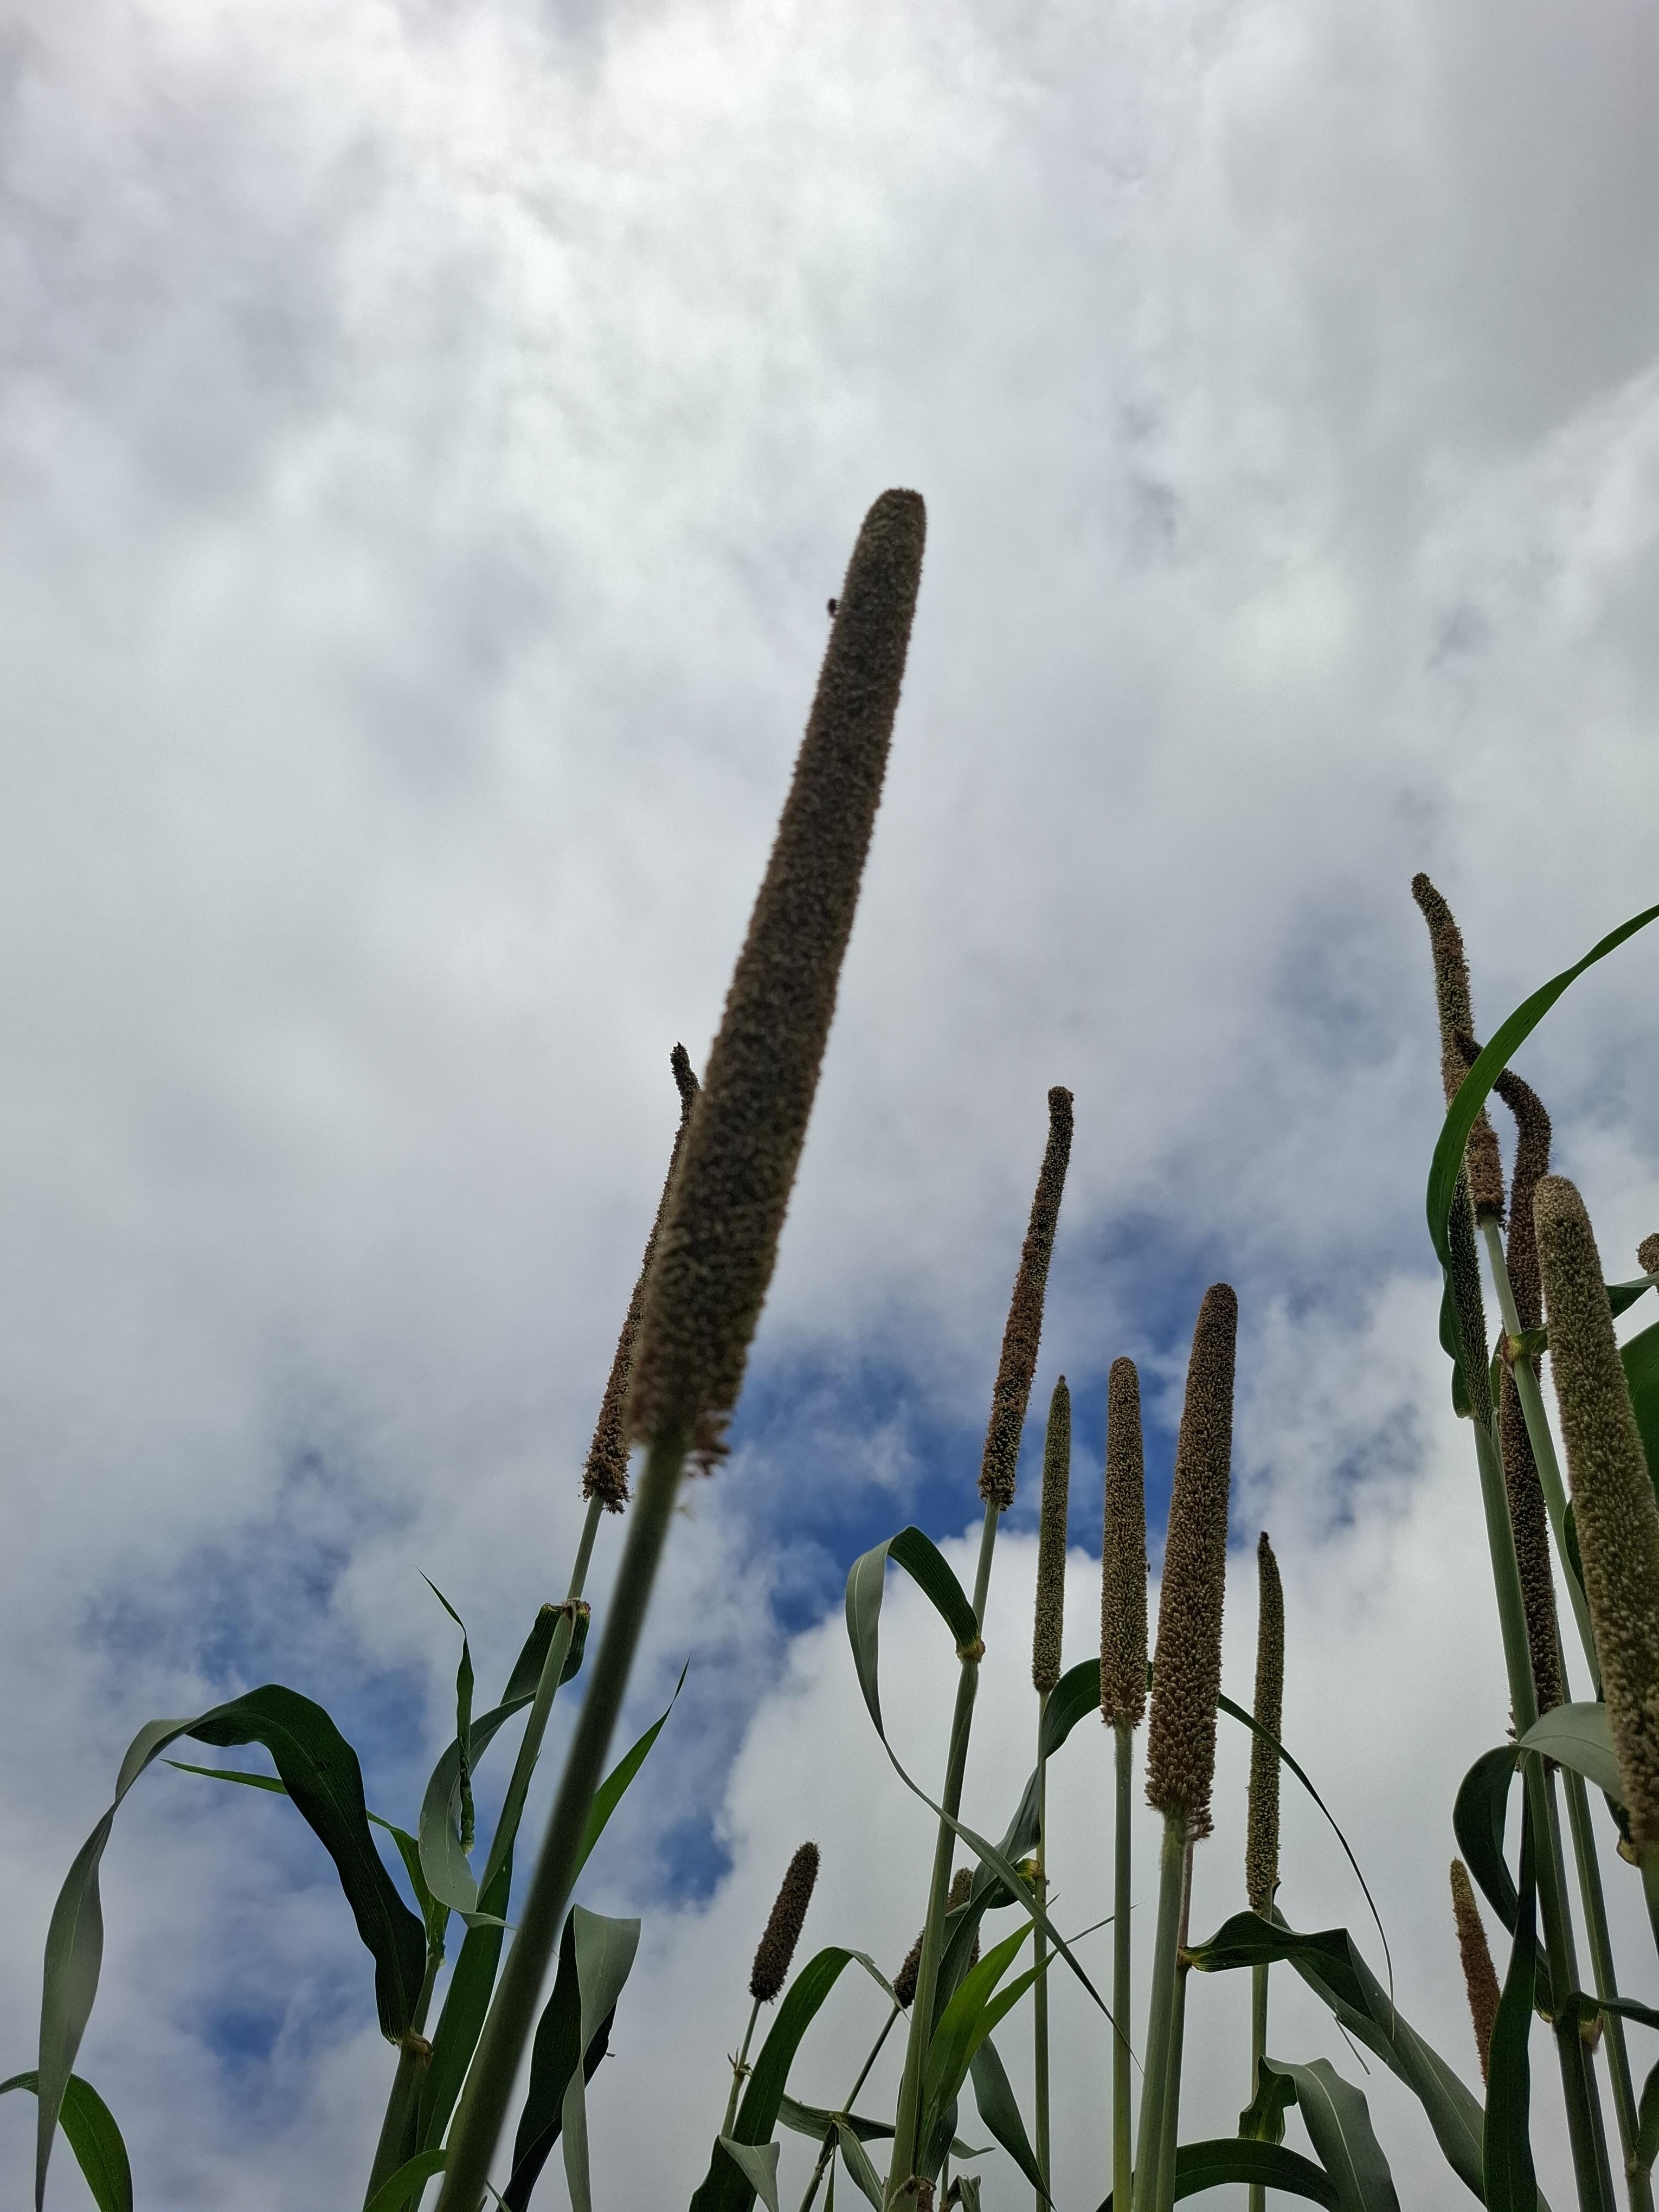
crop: pearl millet
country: Tanzania
